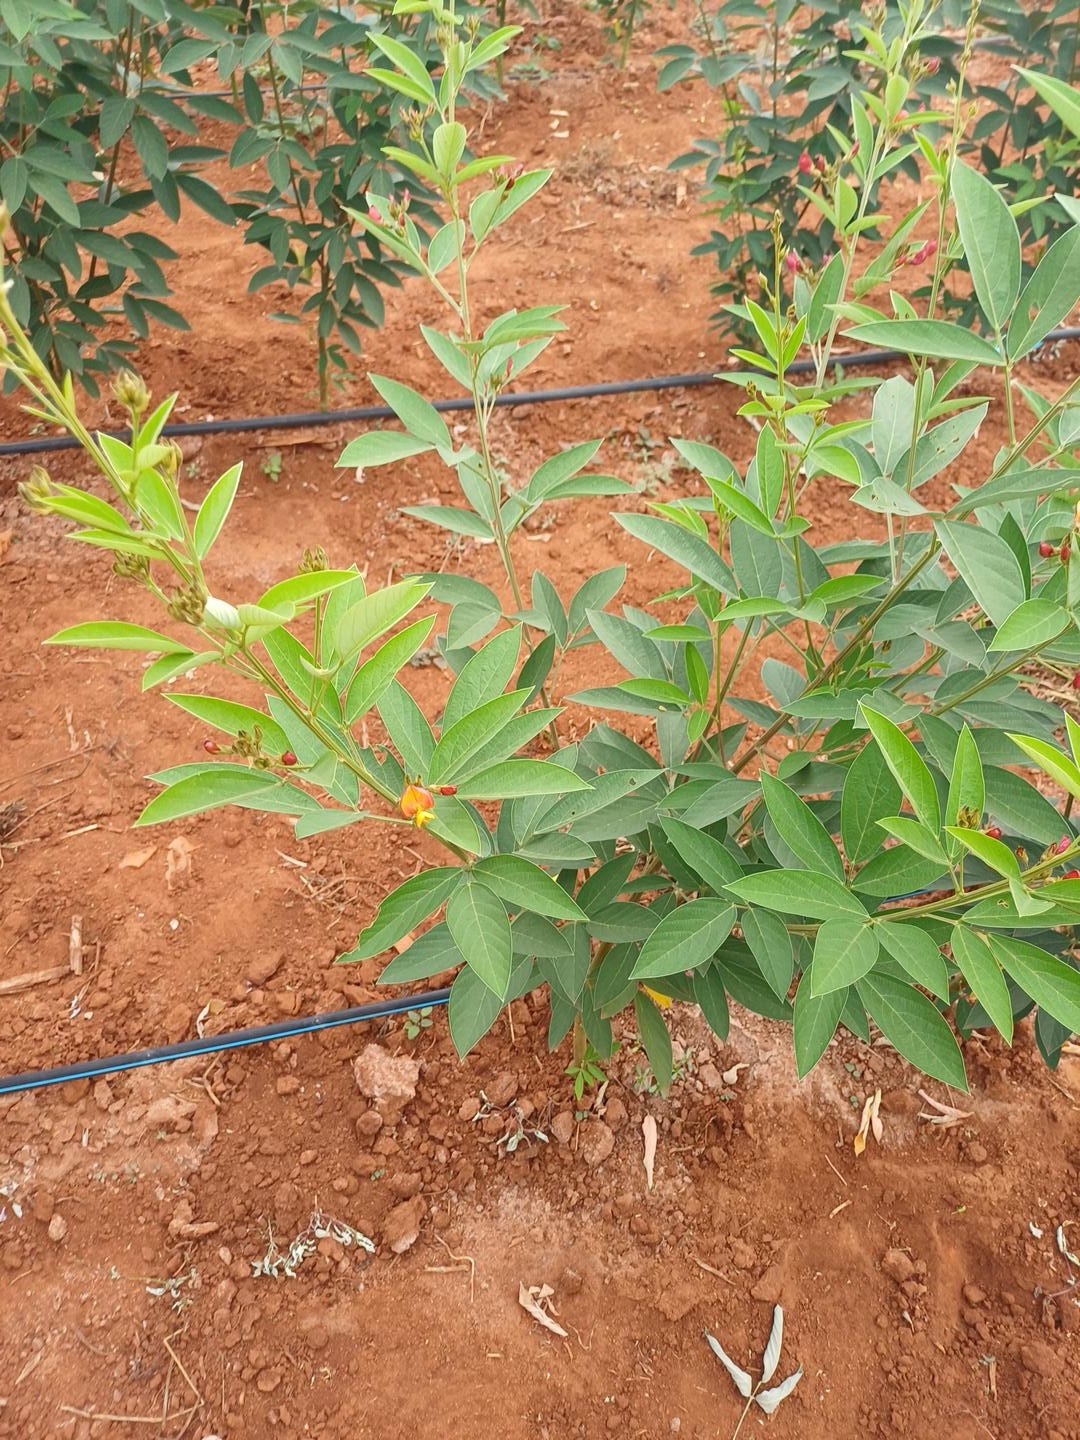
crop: pigeonpea
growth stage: development pod
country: Kenya
